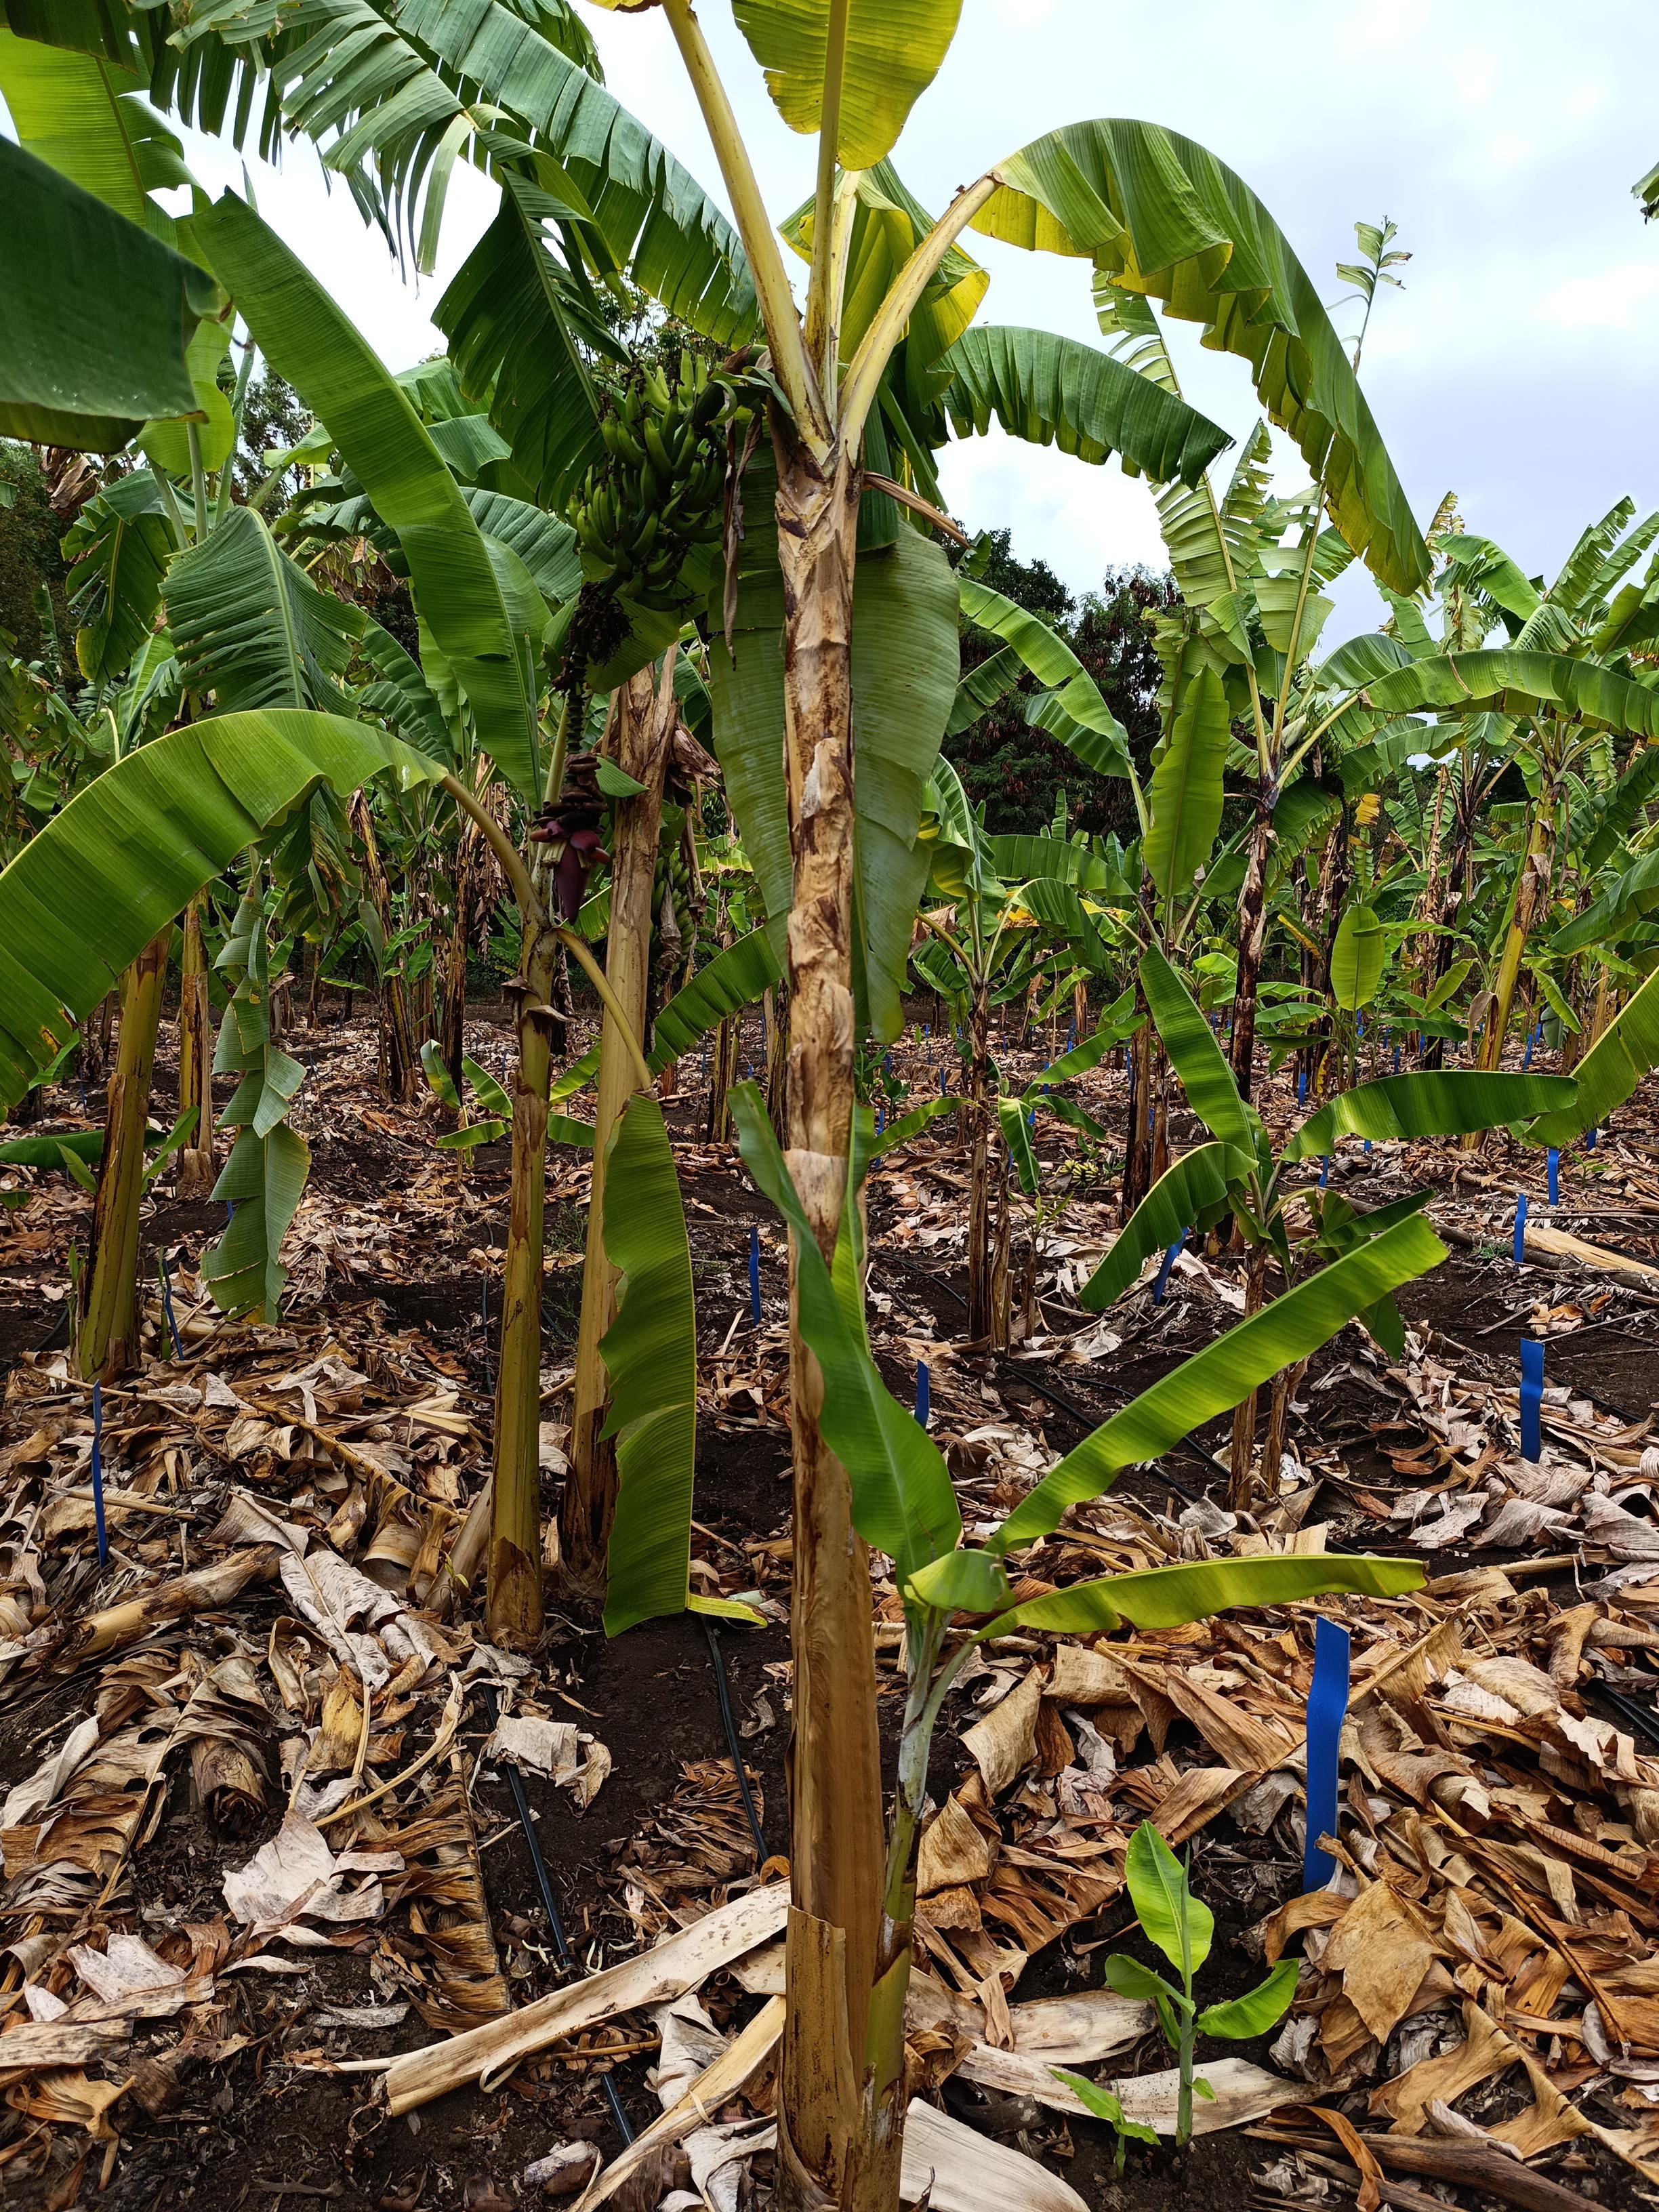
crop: banana
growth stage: development fruit
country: Tanzania
